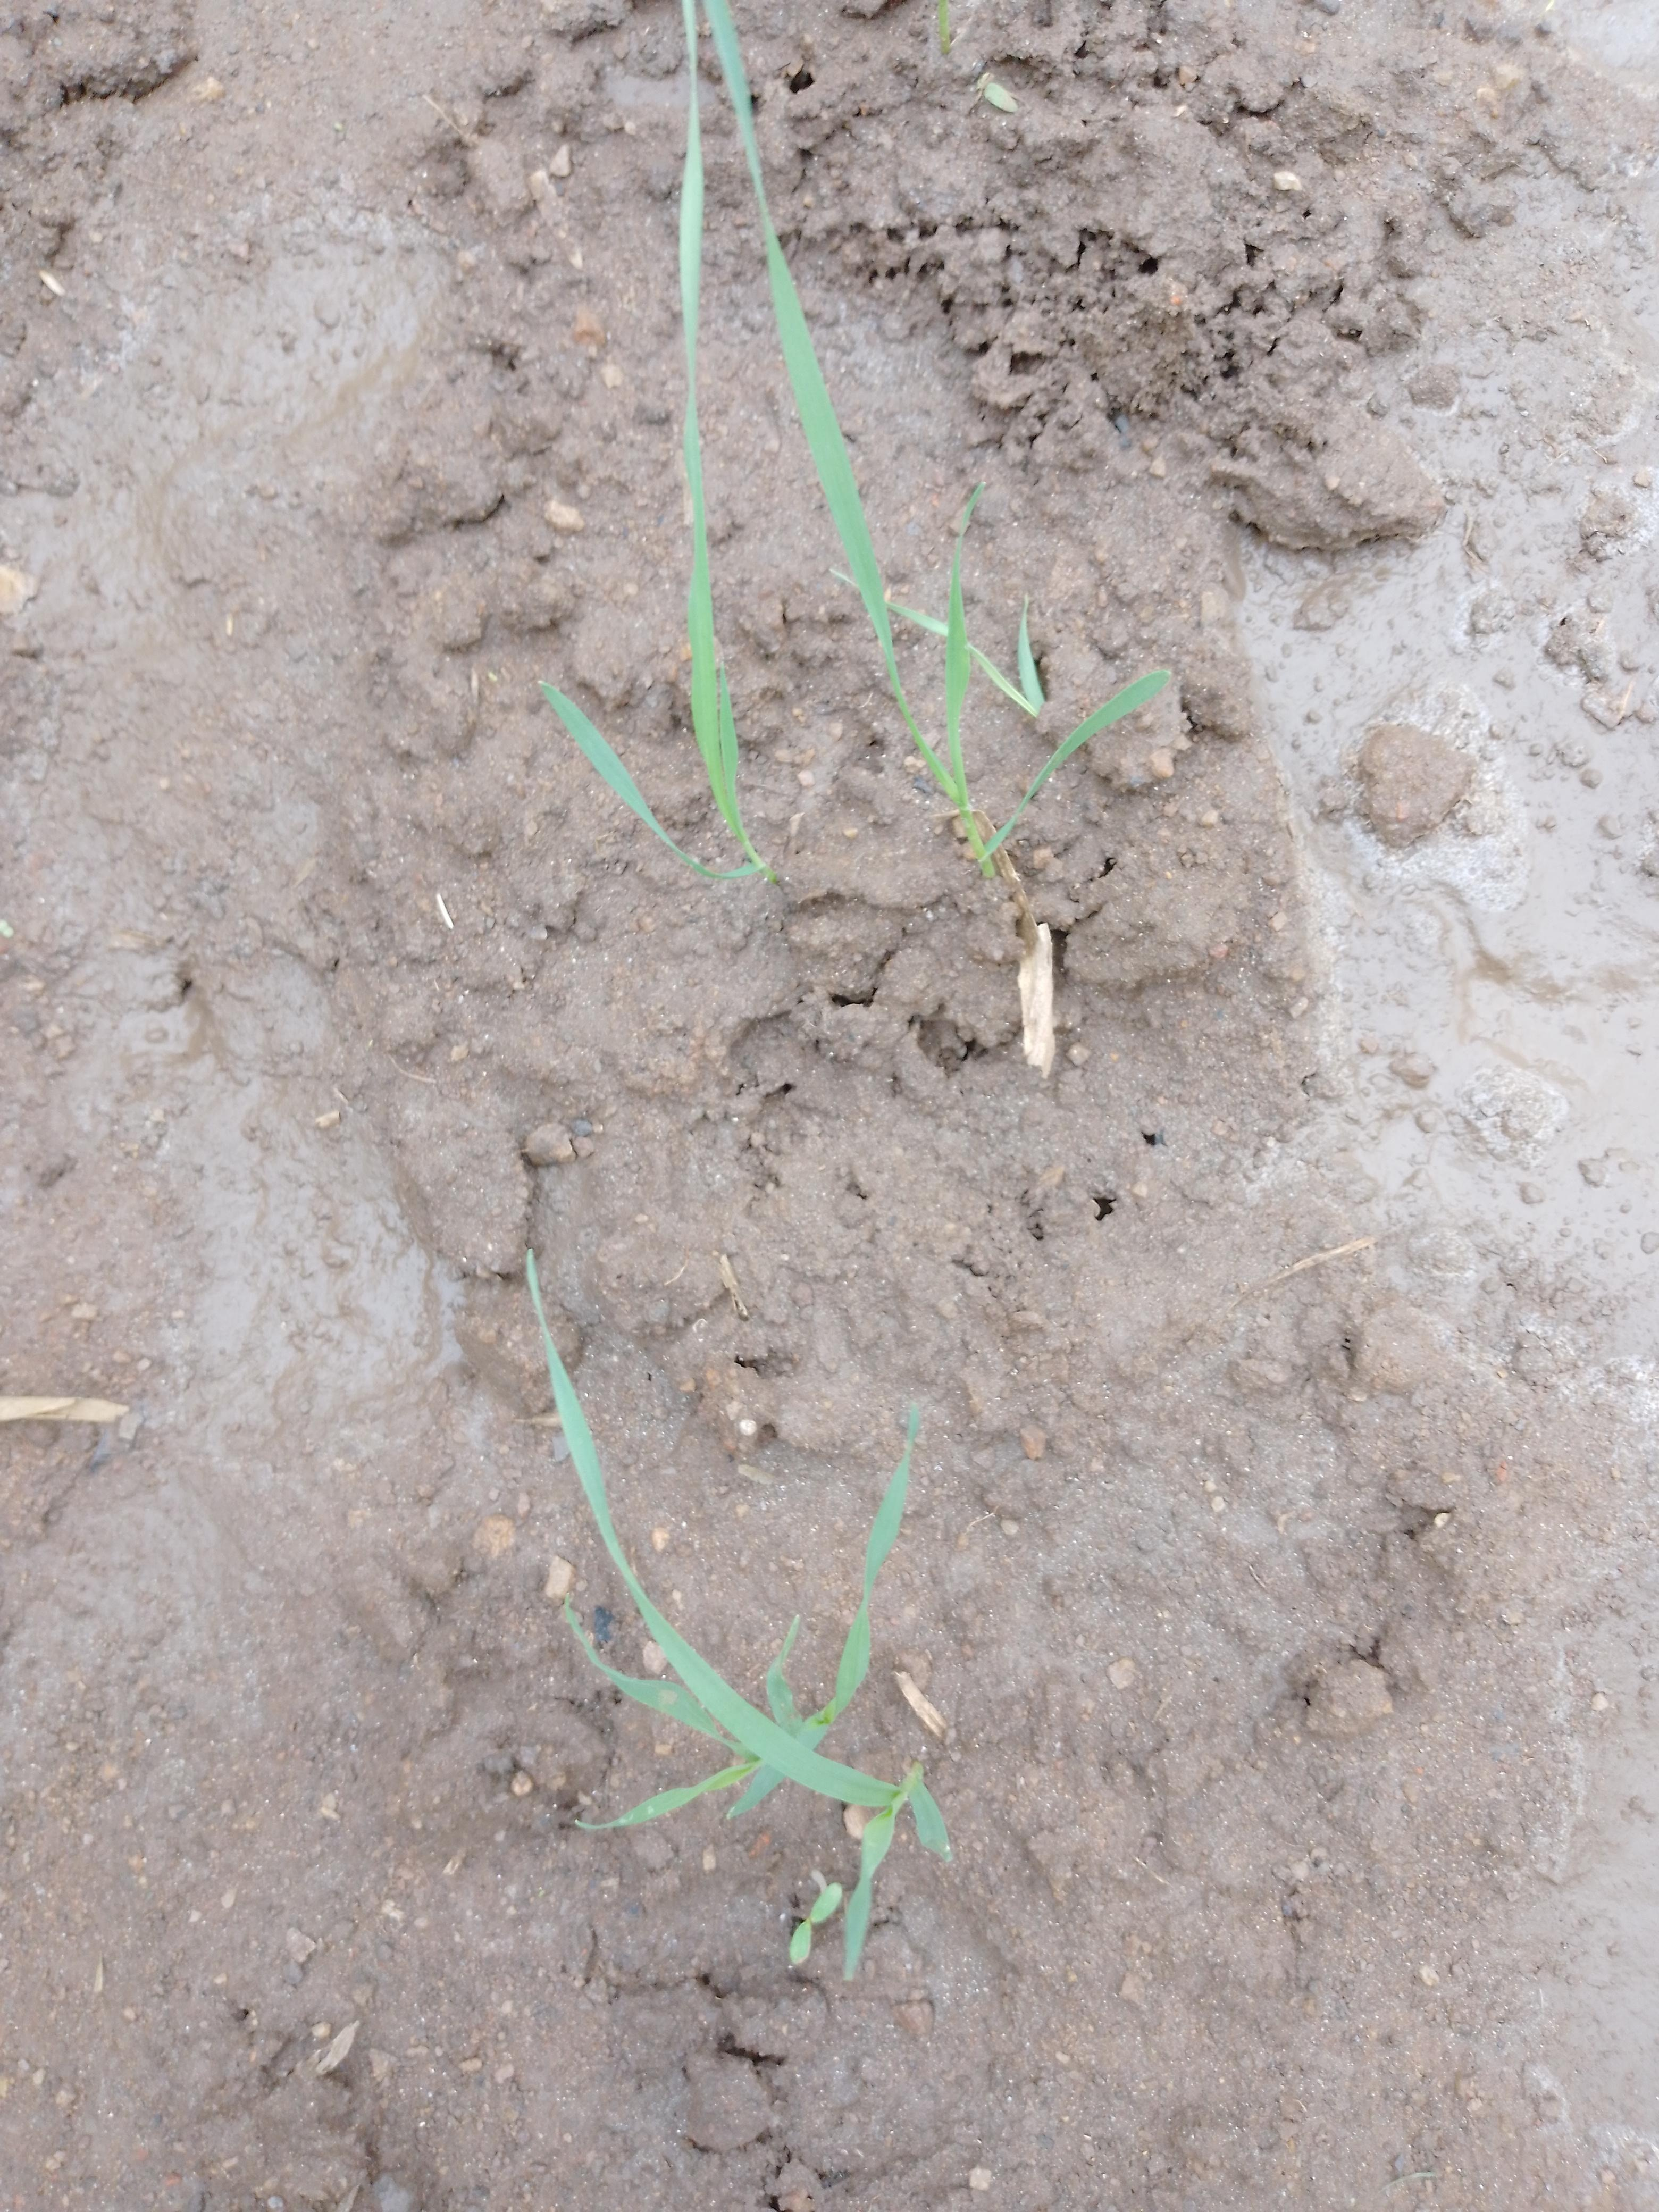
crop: wheat
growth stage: emergence
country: Malawi
